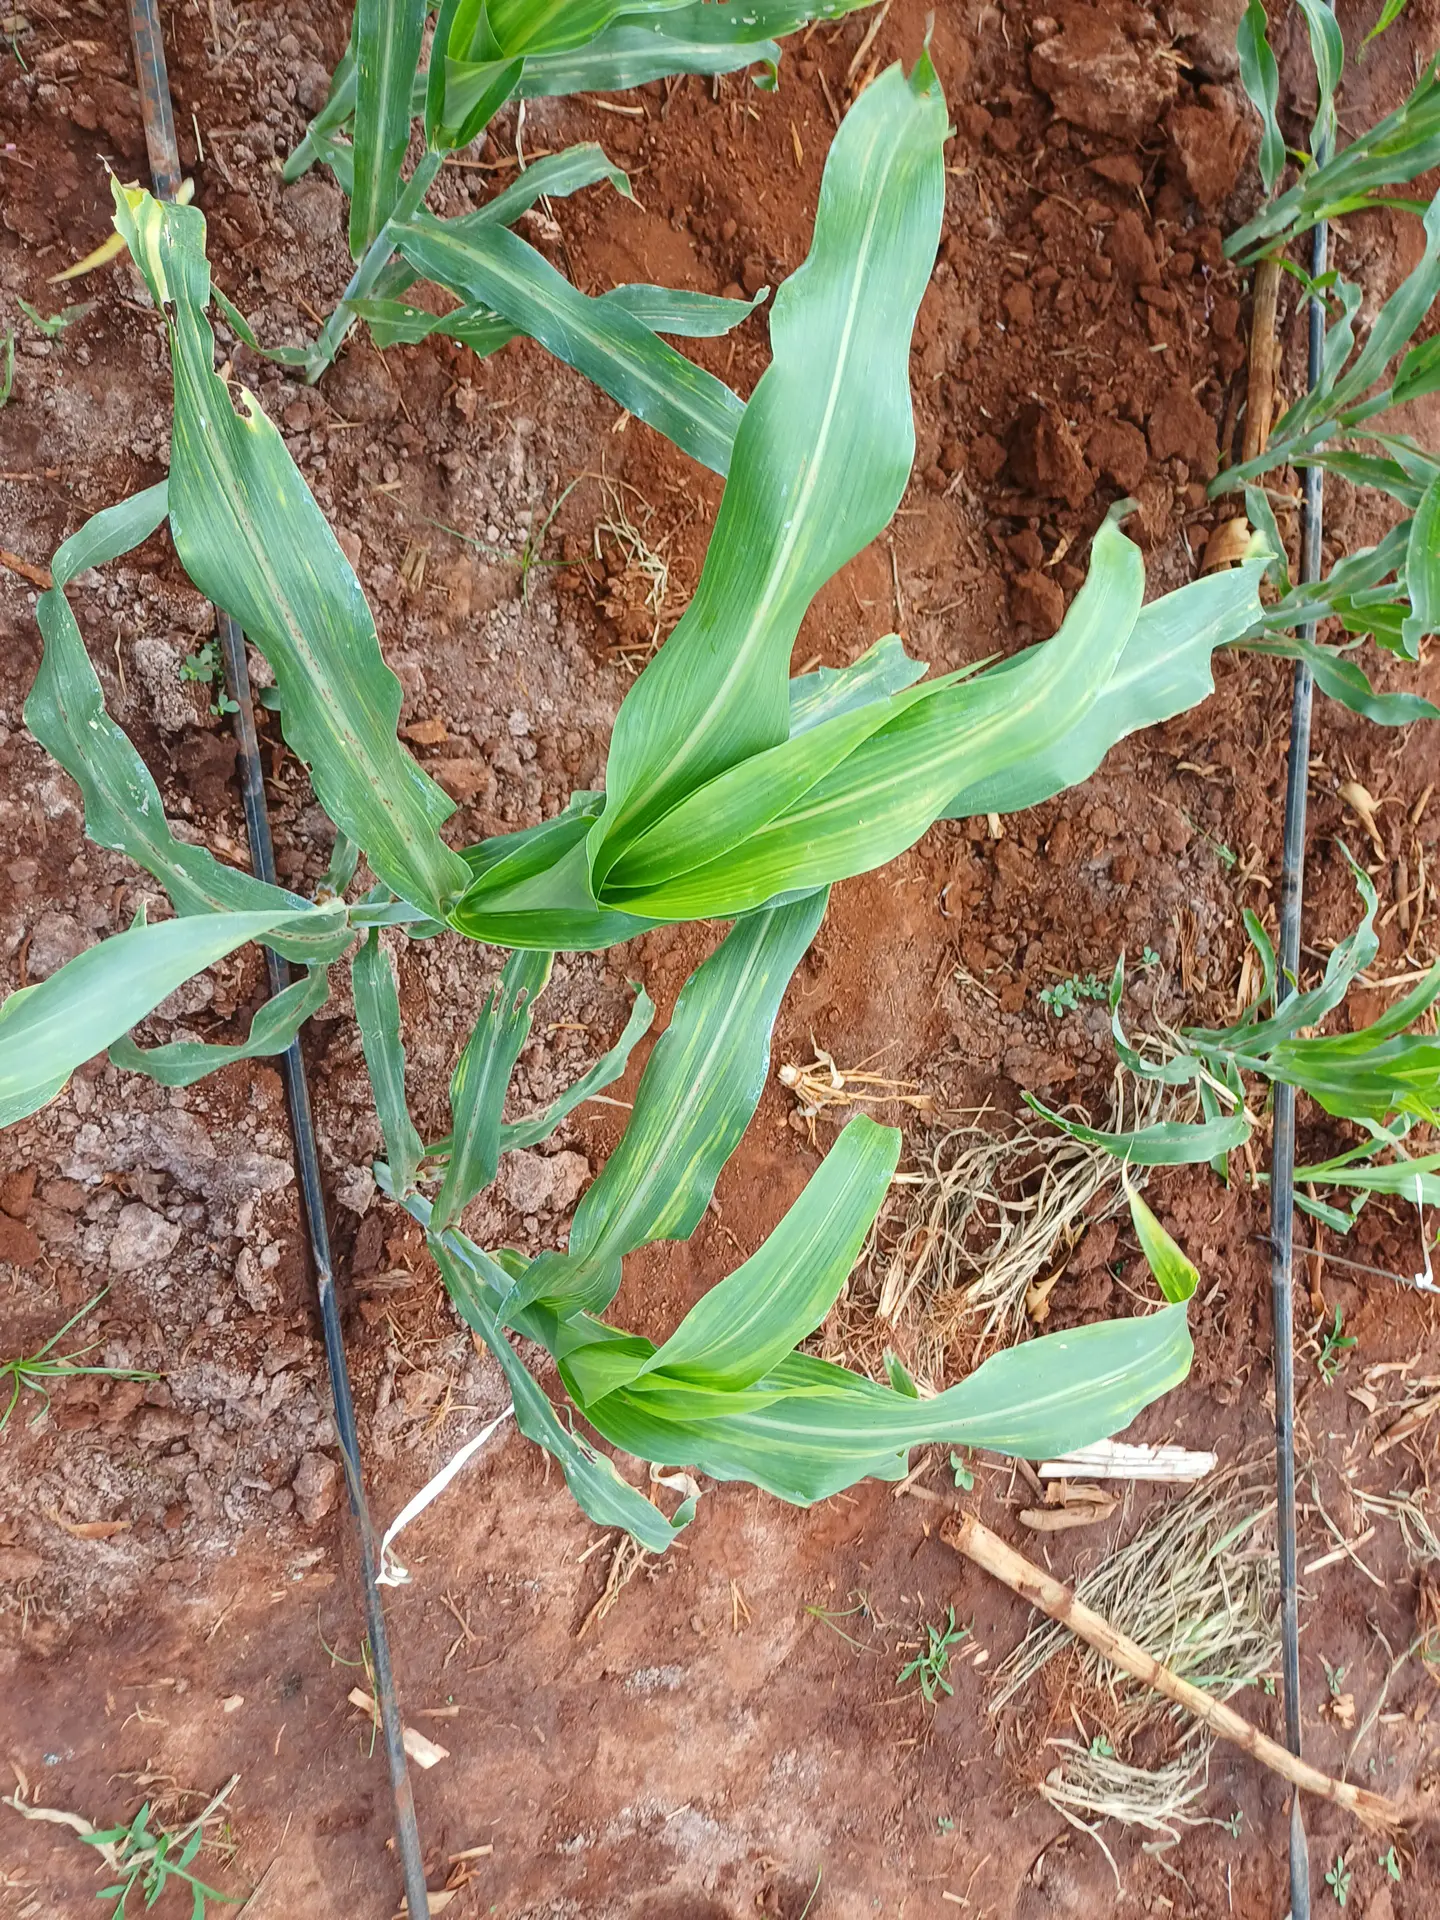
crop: sorghum
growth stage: vegetative
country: Kenya
